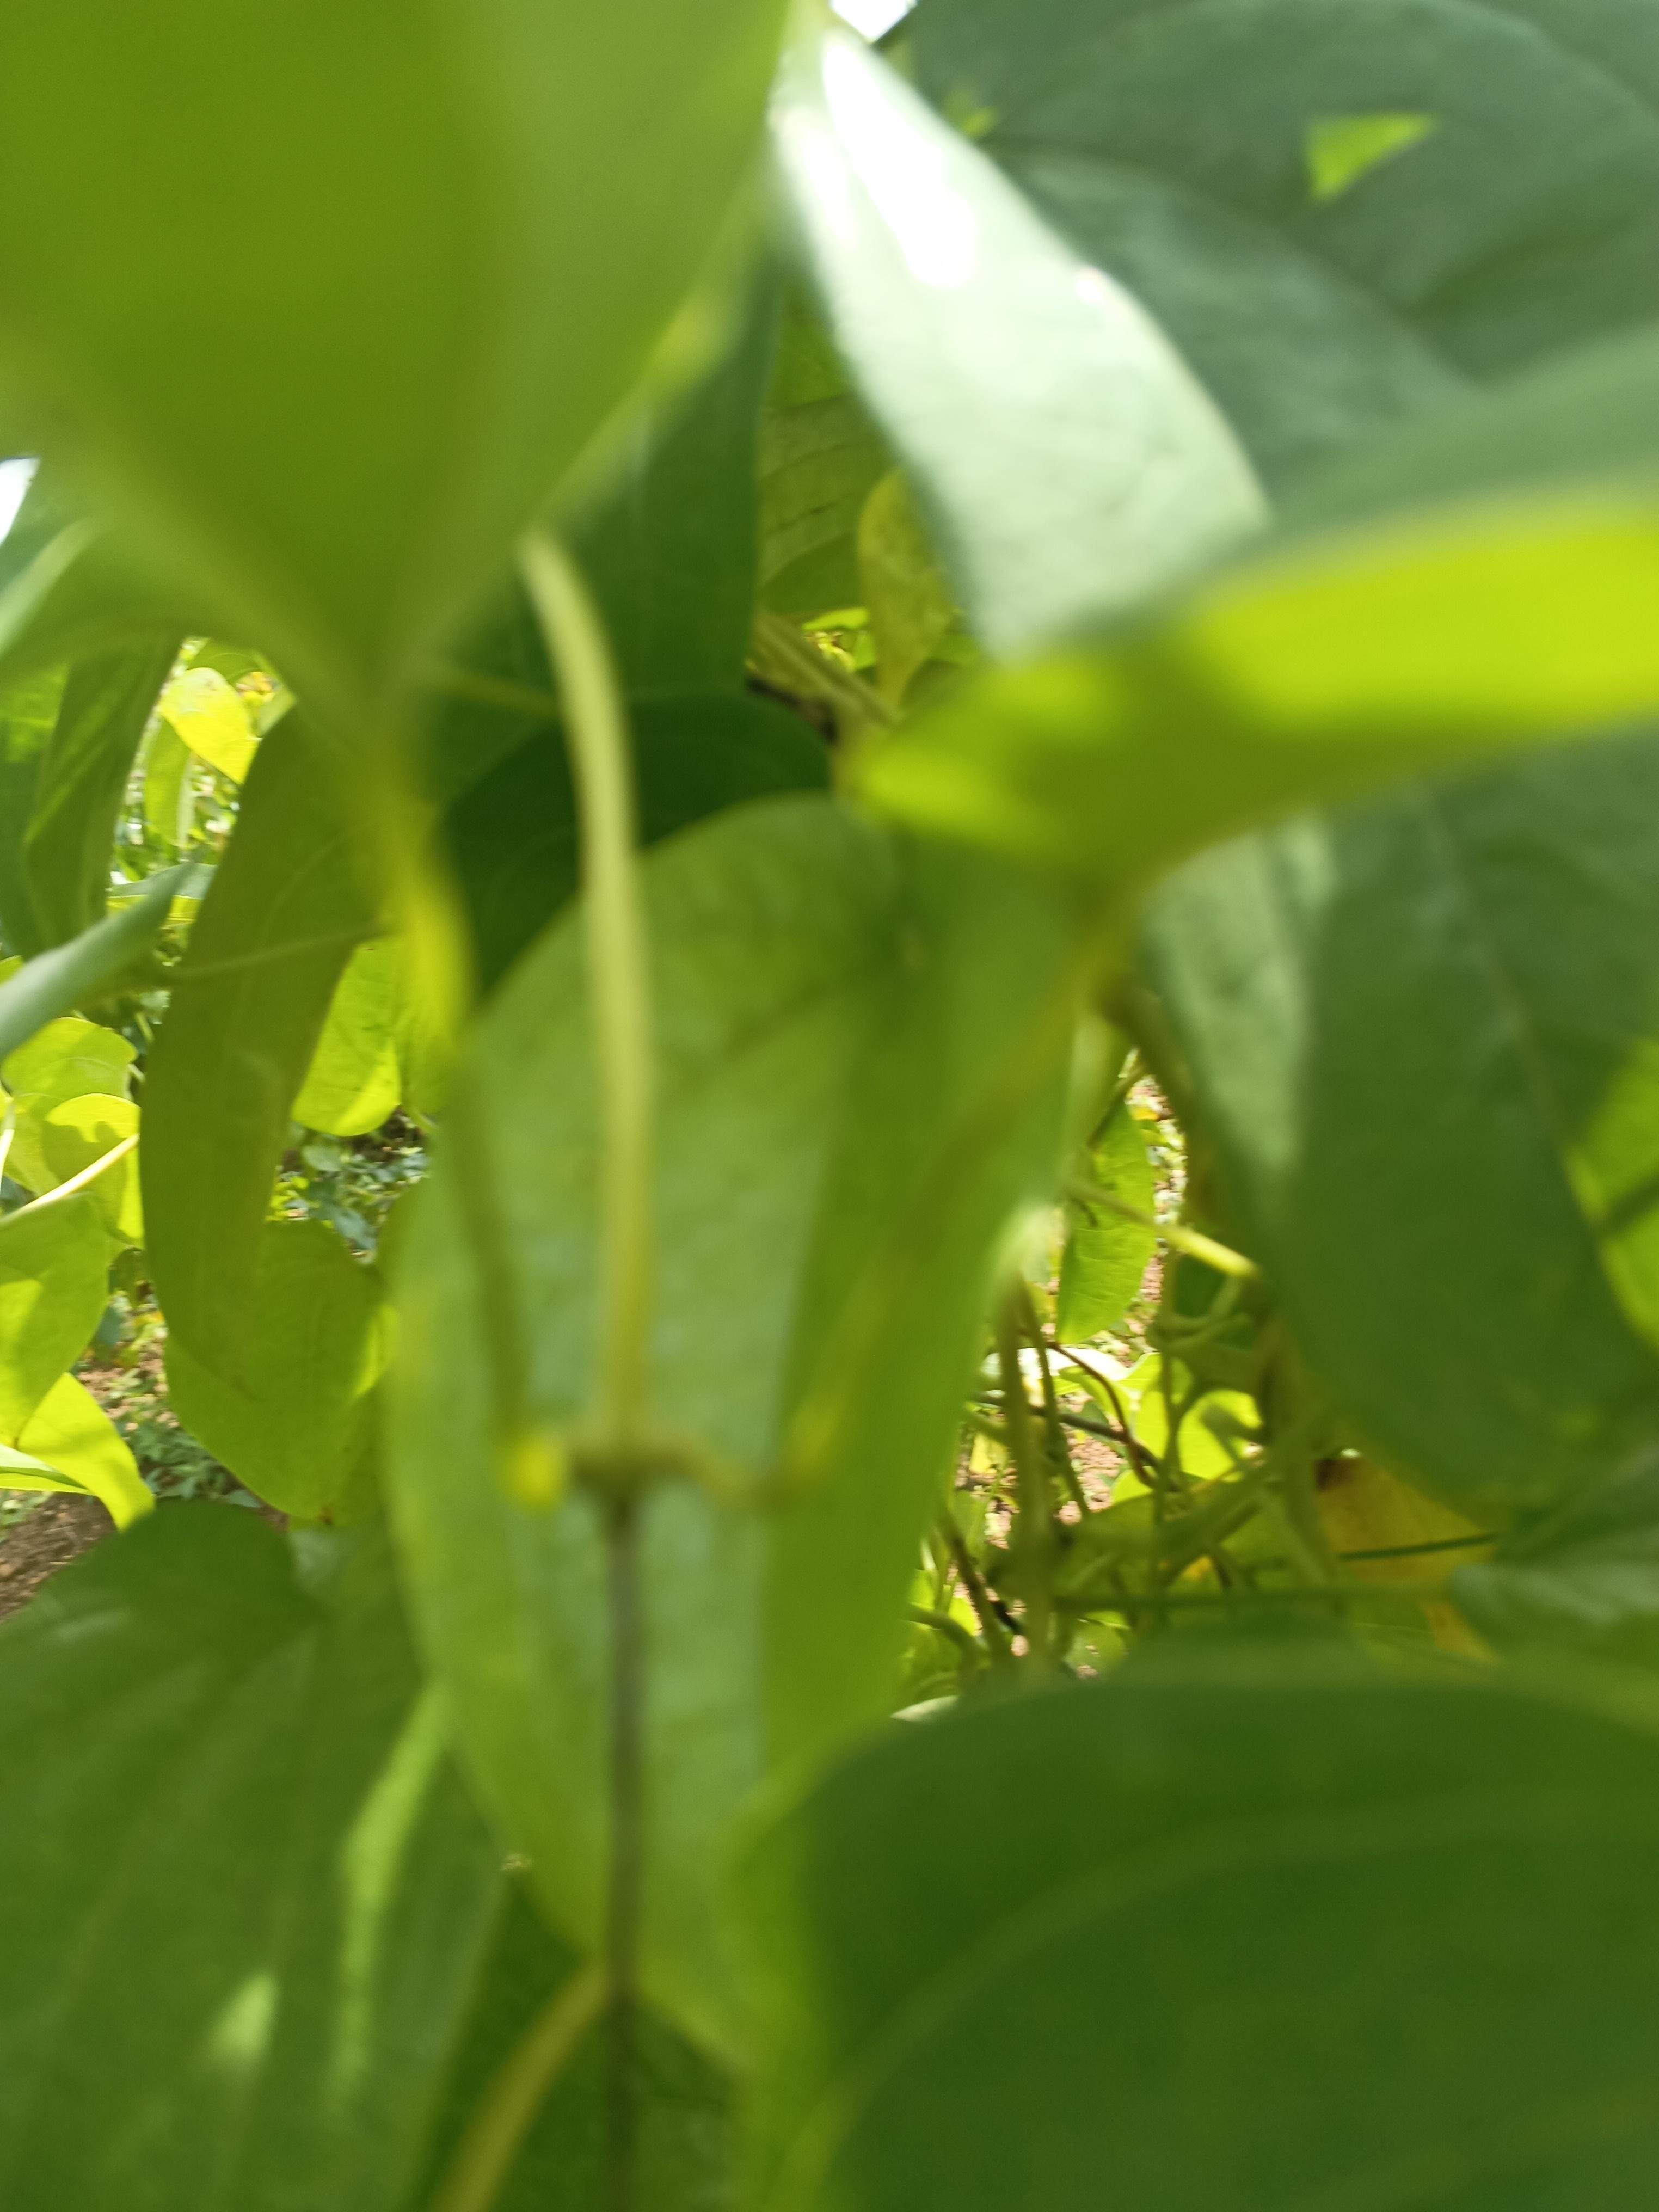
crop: yam
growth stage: maturity
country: Nigeria
